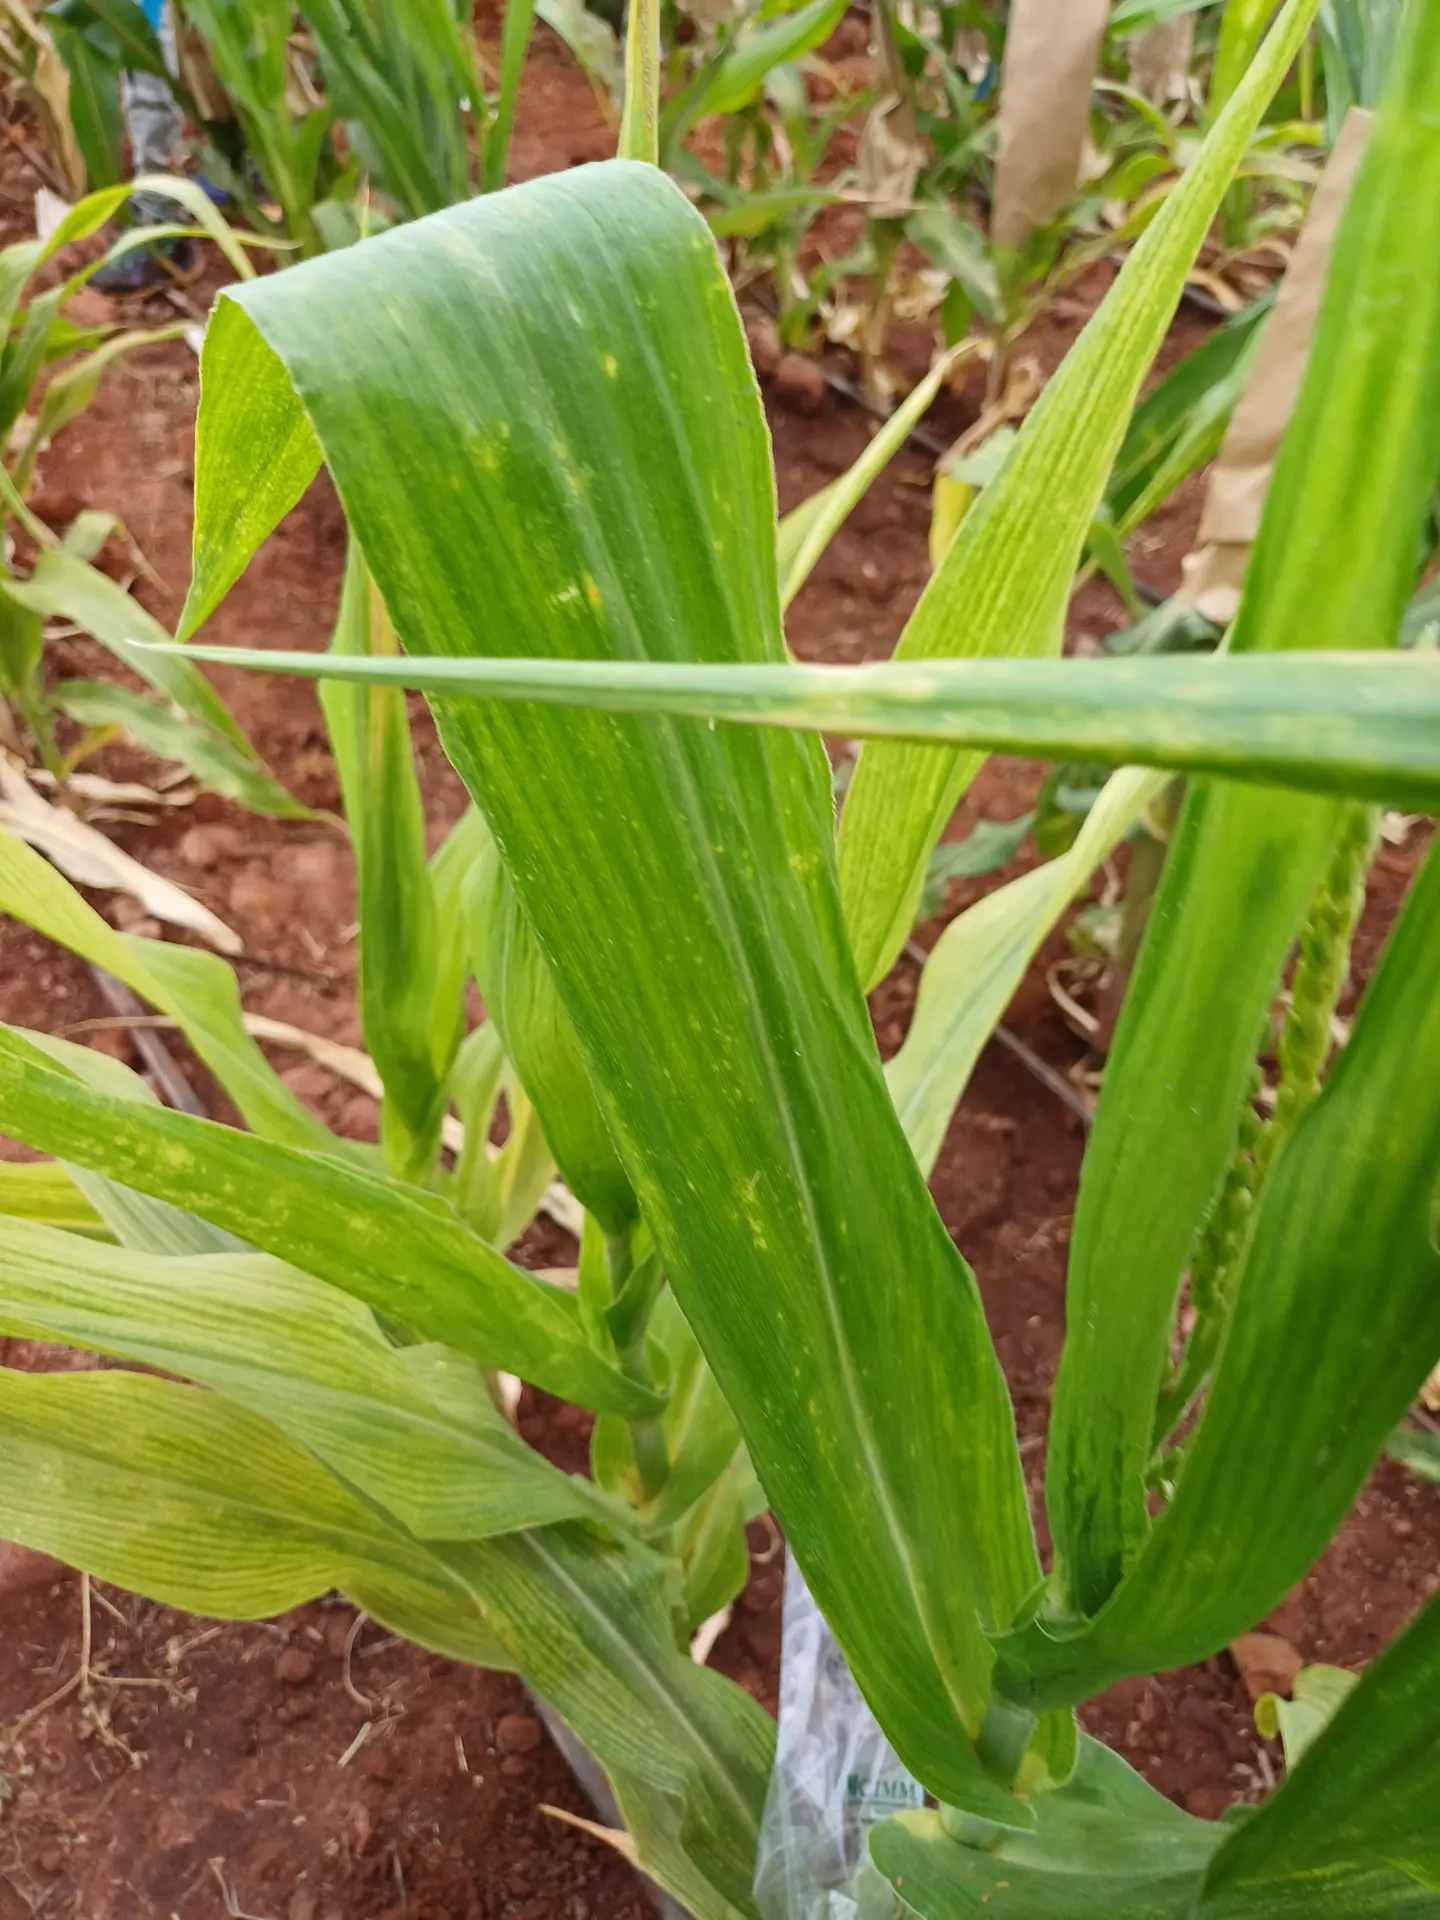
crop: maize
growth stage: flowering
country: Kenya
